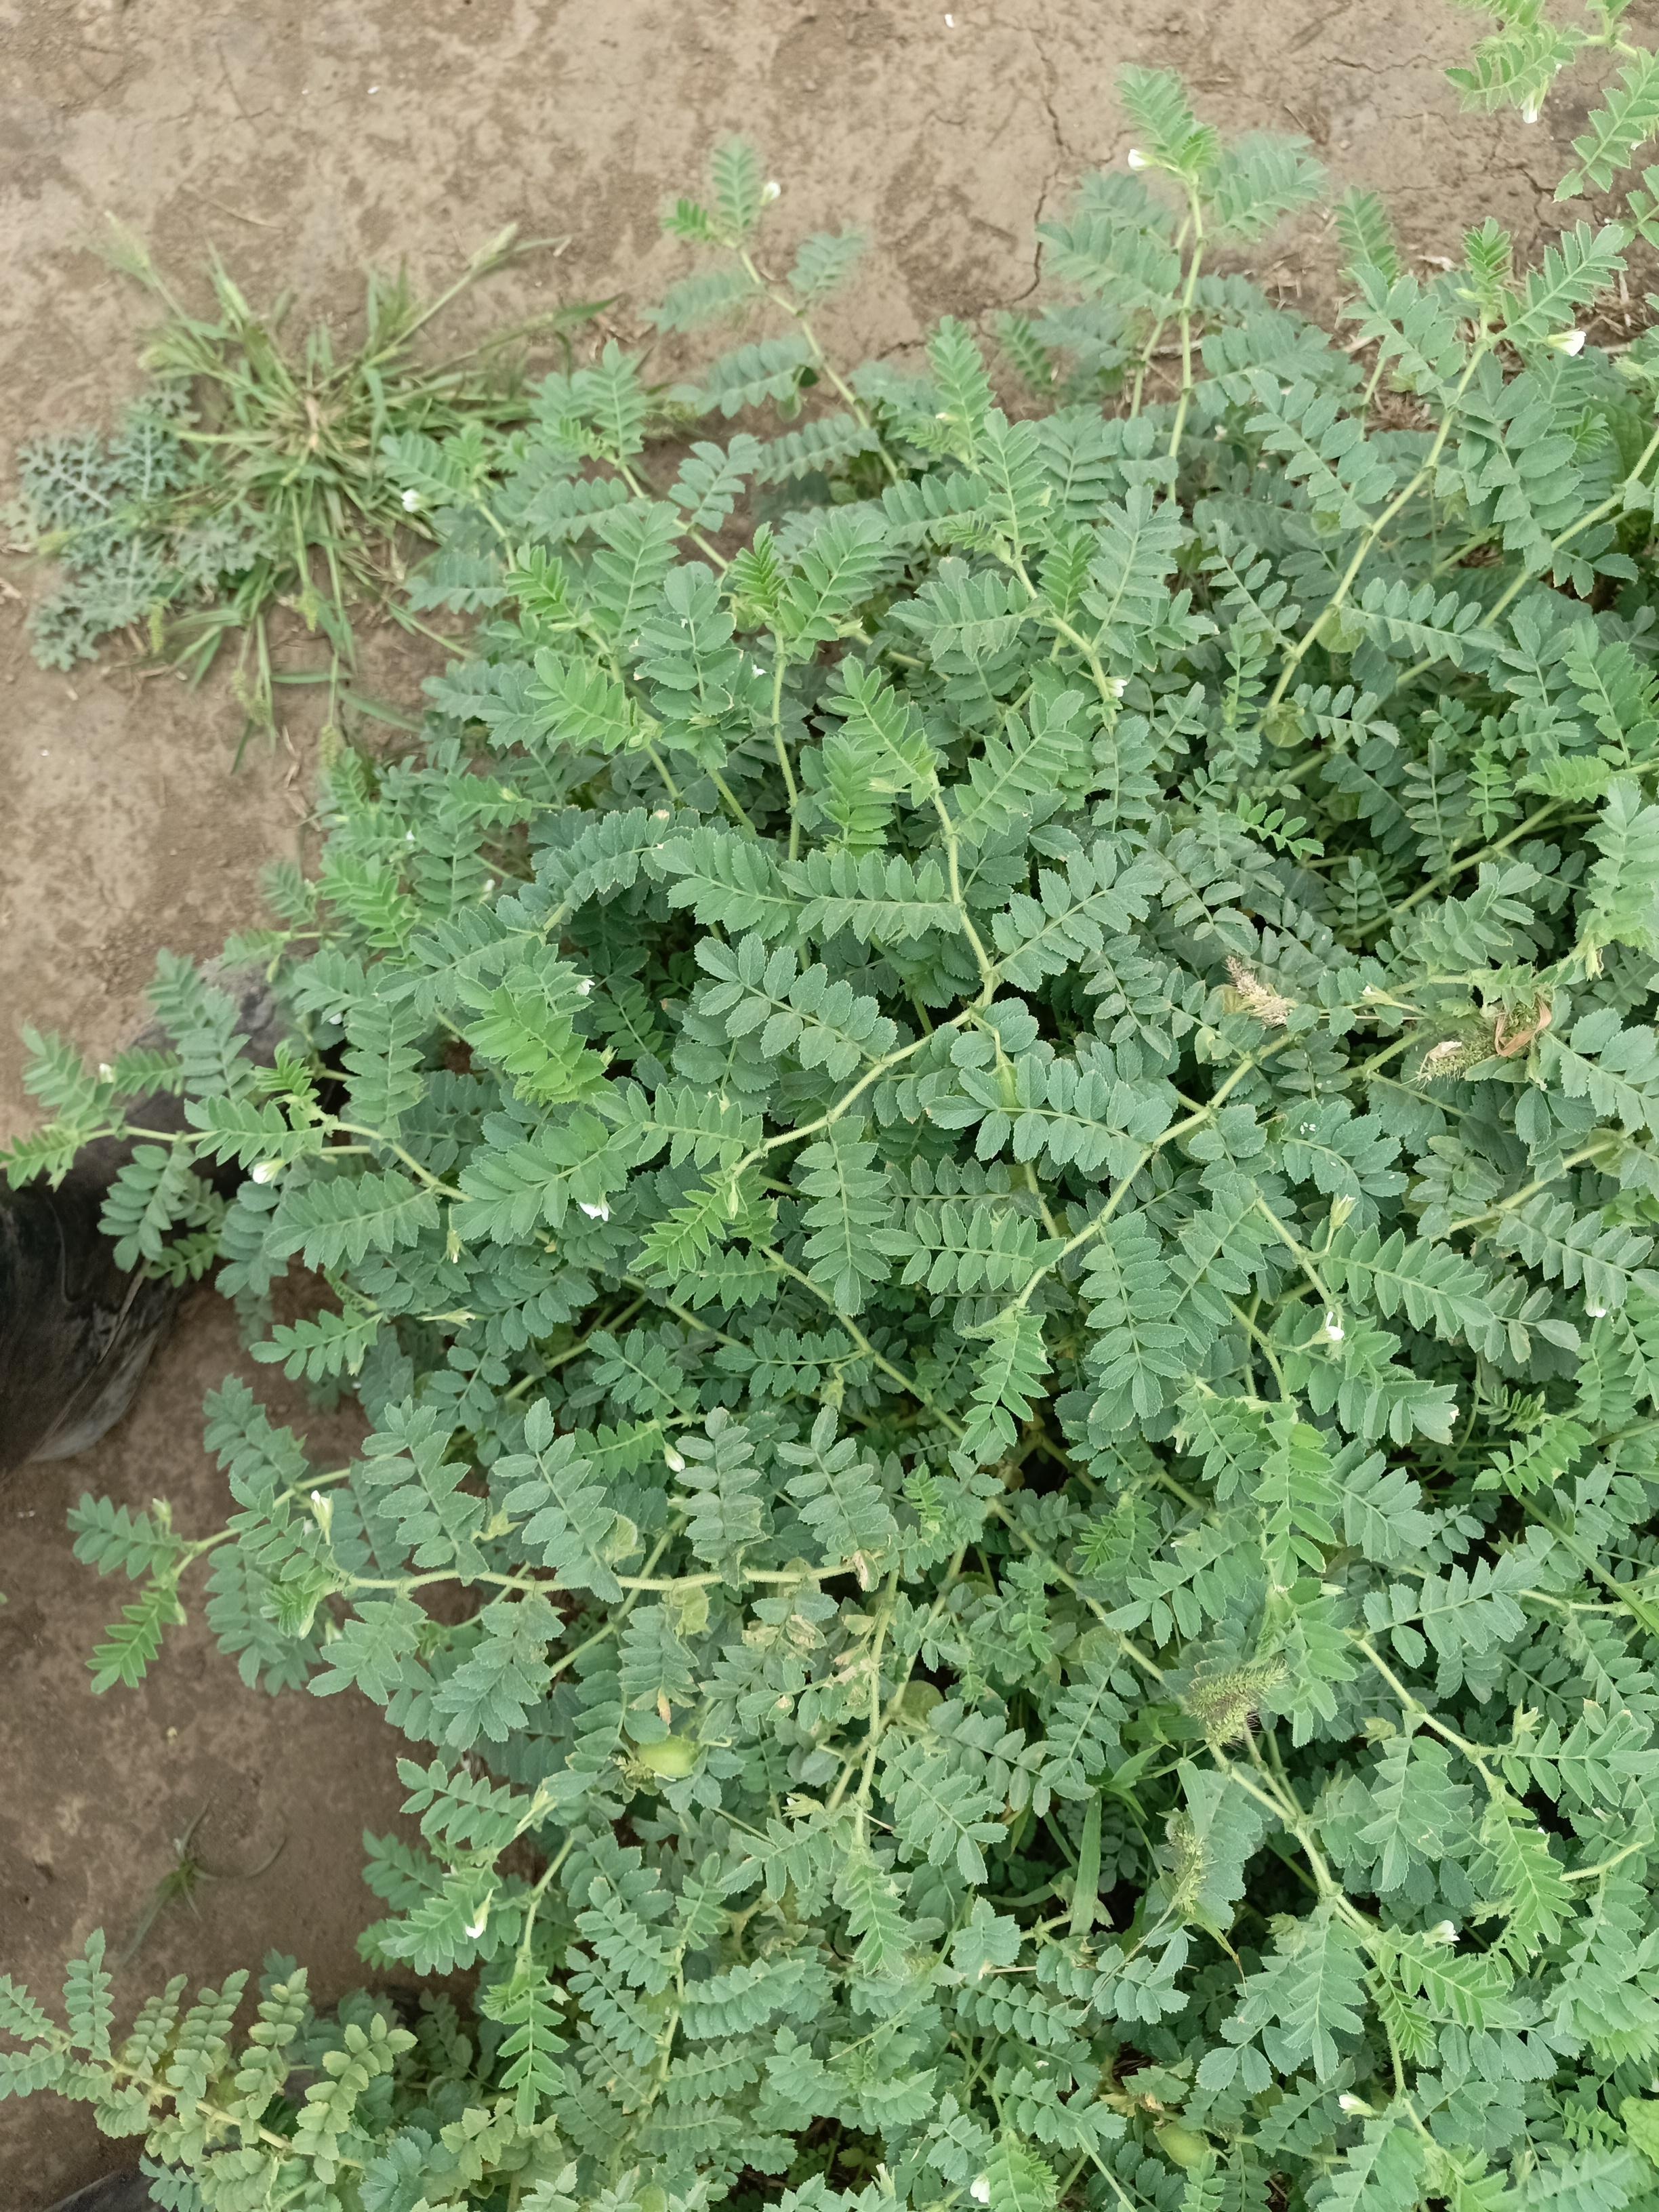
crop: chickpea
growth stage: development pod
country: Tanzania
